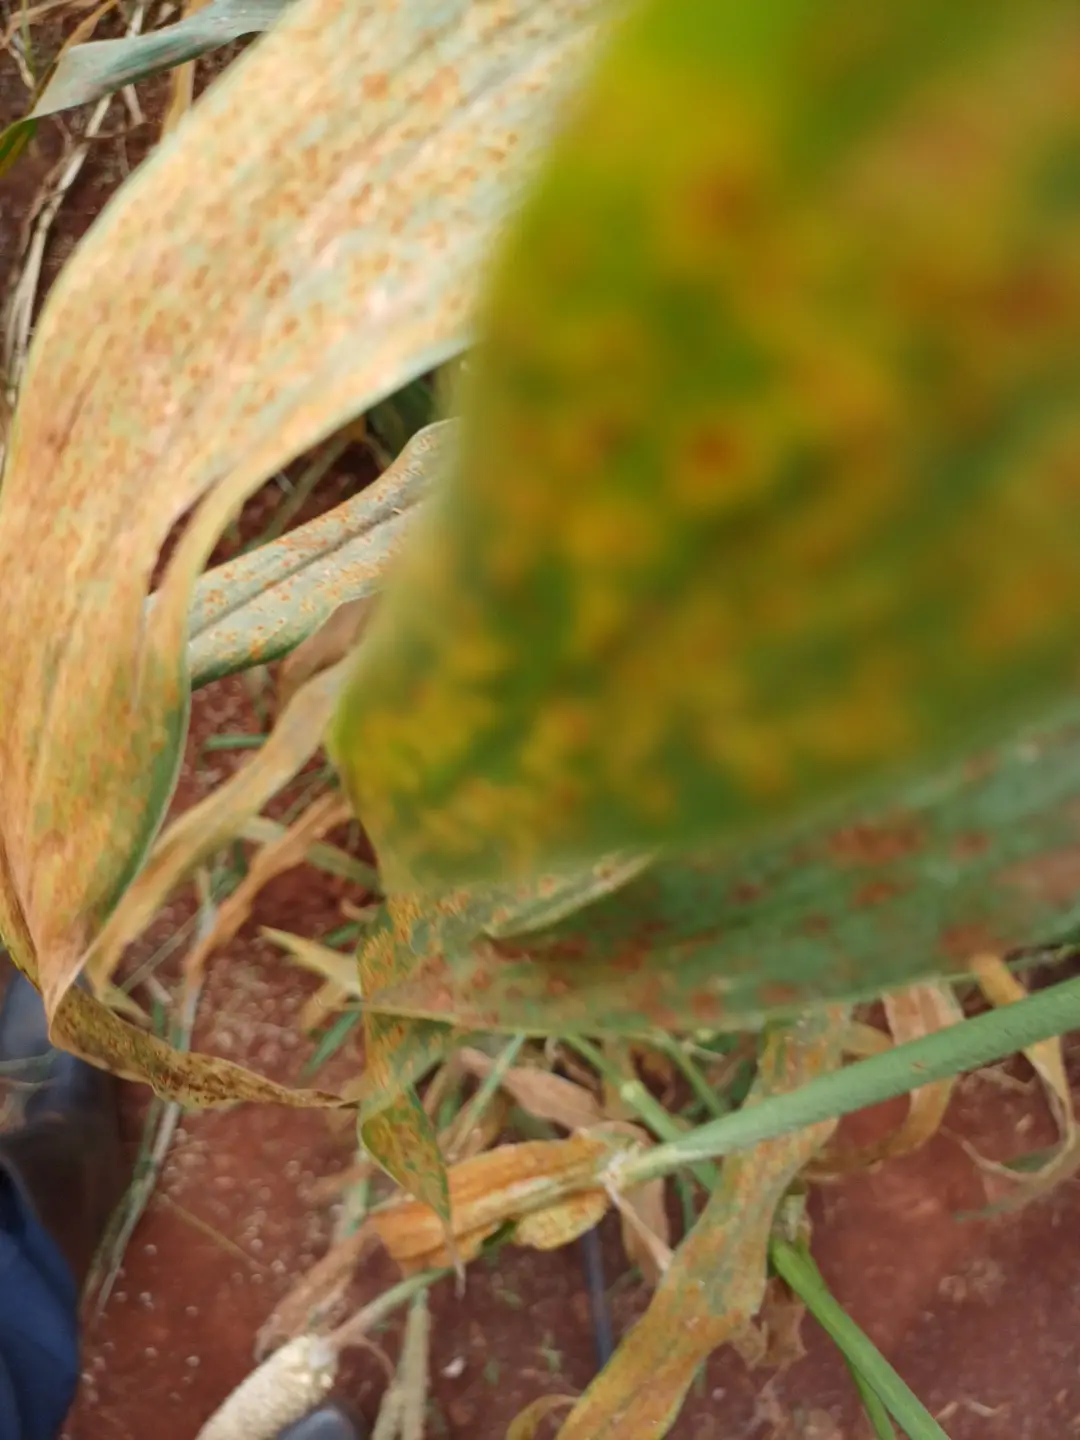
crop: pearl millet
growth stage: filling grain
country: Kenya
